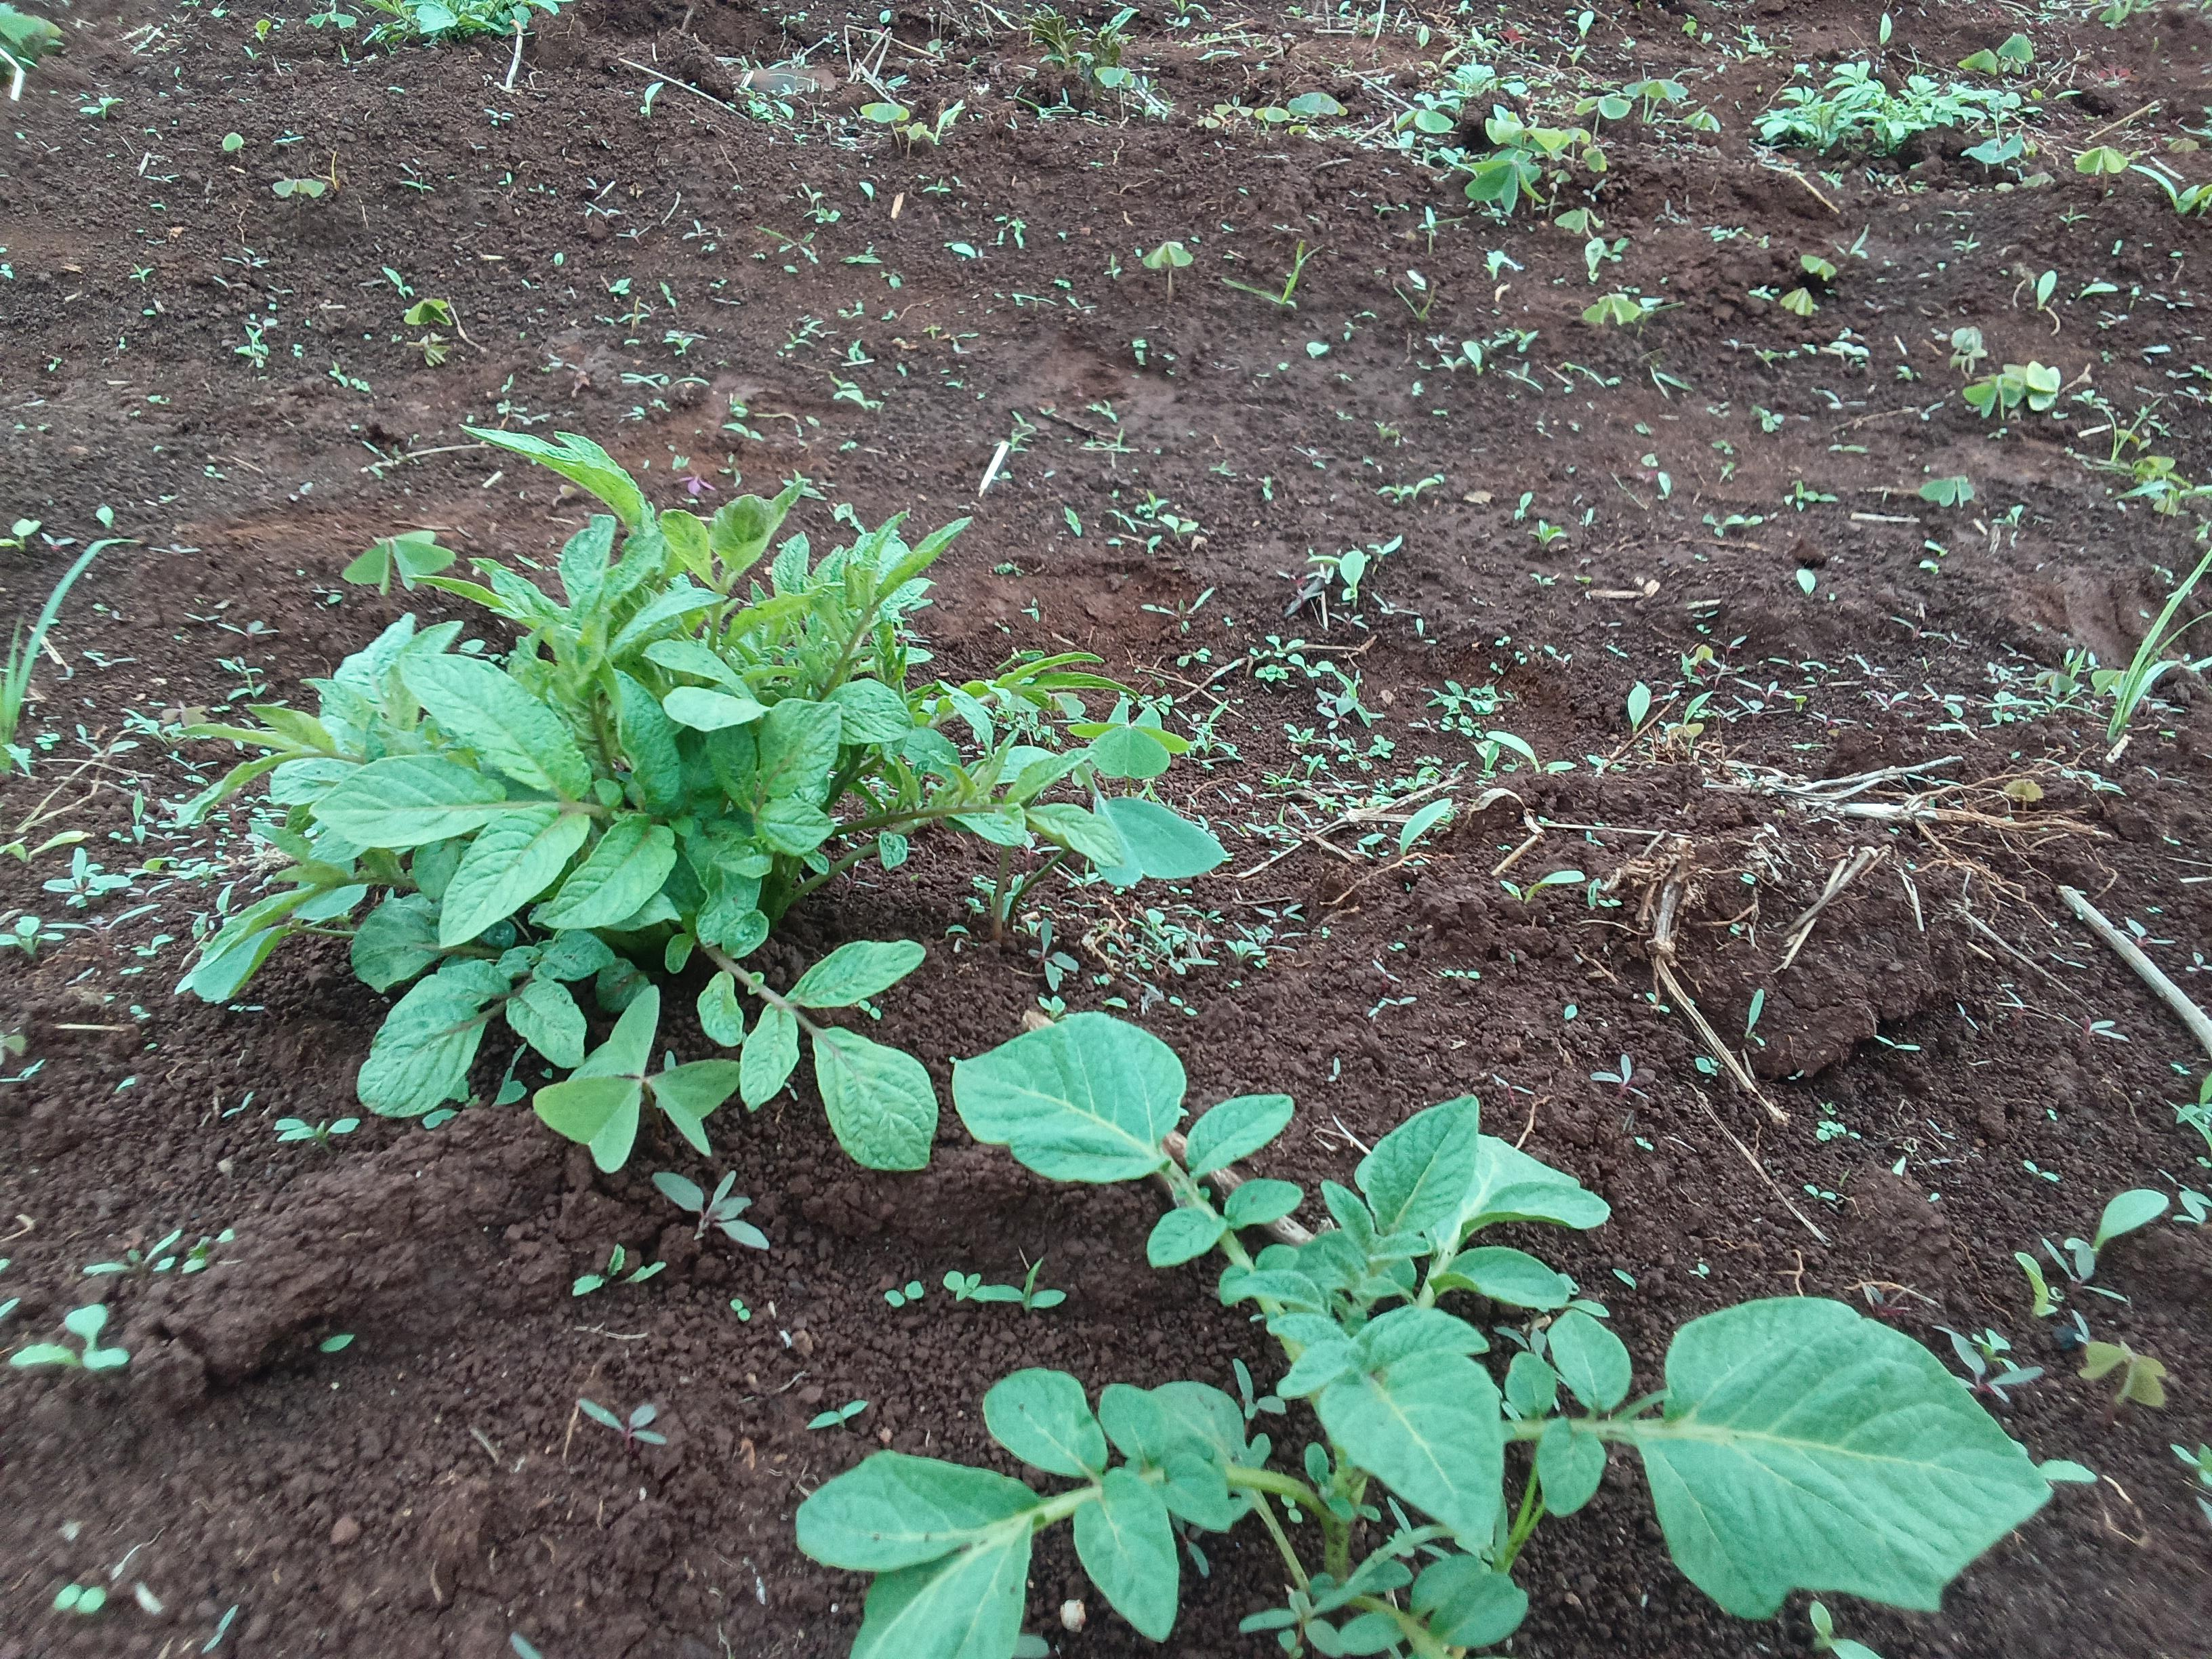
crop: potato
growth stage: sprouting emergence
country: Kenya
